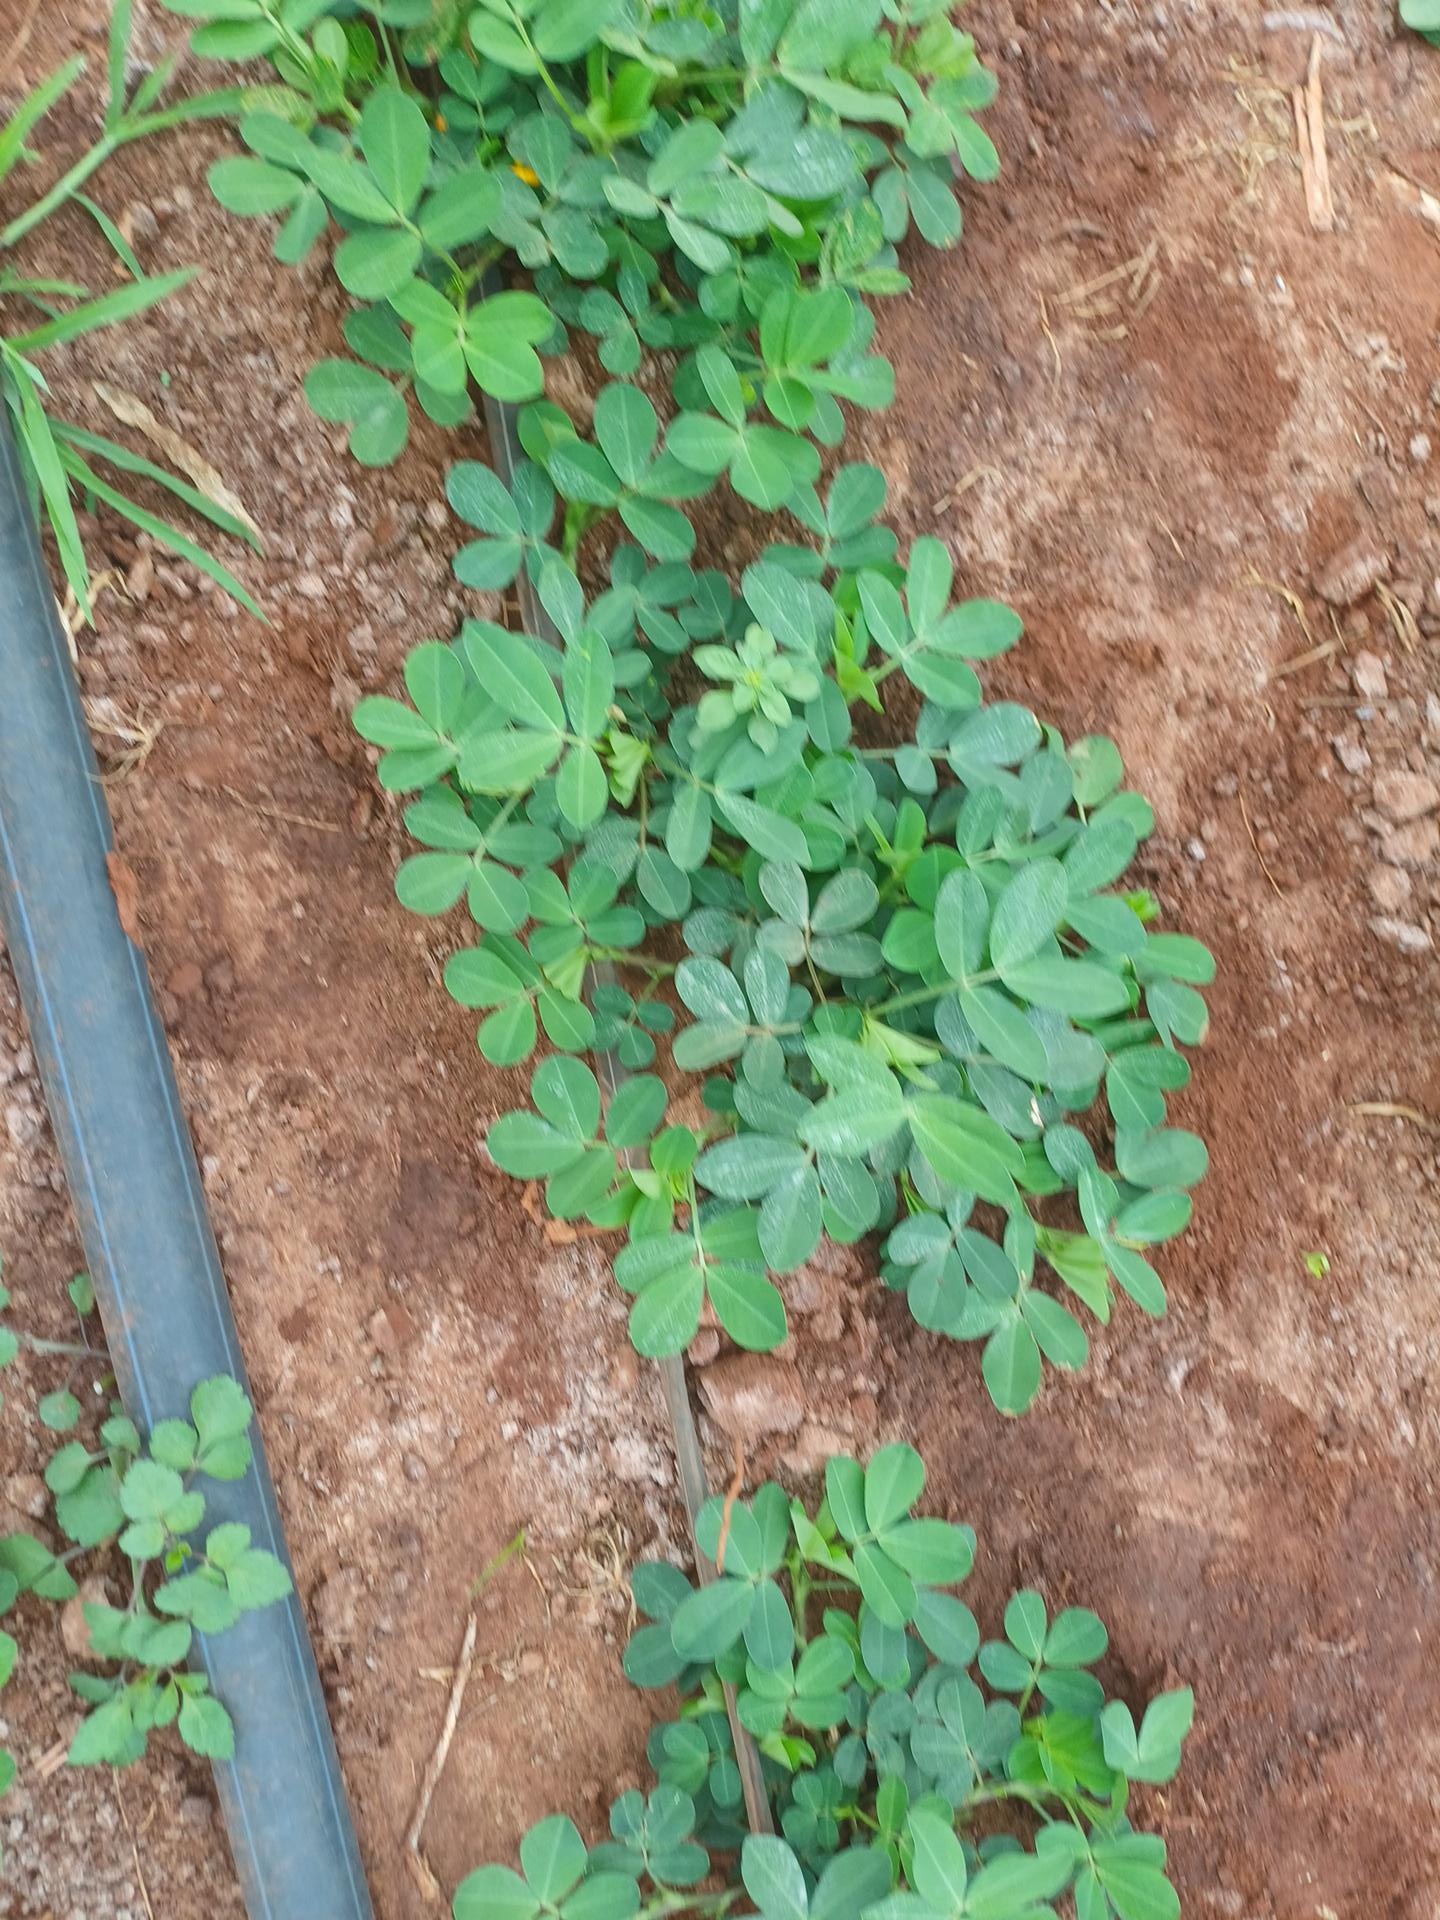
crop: groundnut
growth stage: flowering
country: Kenya
